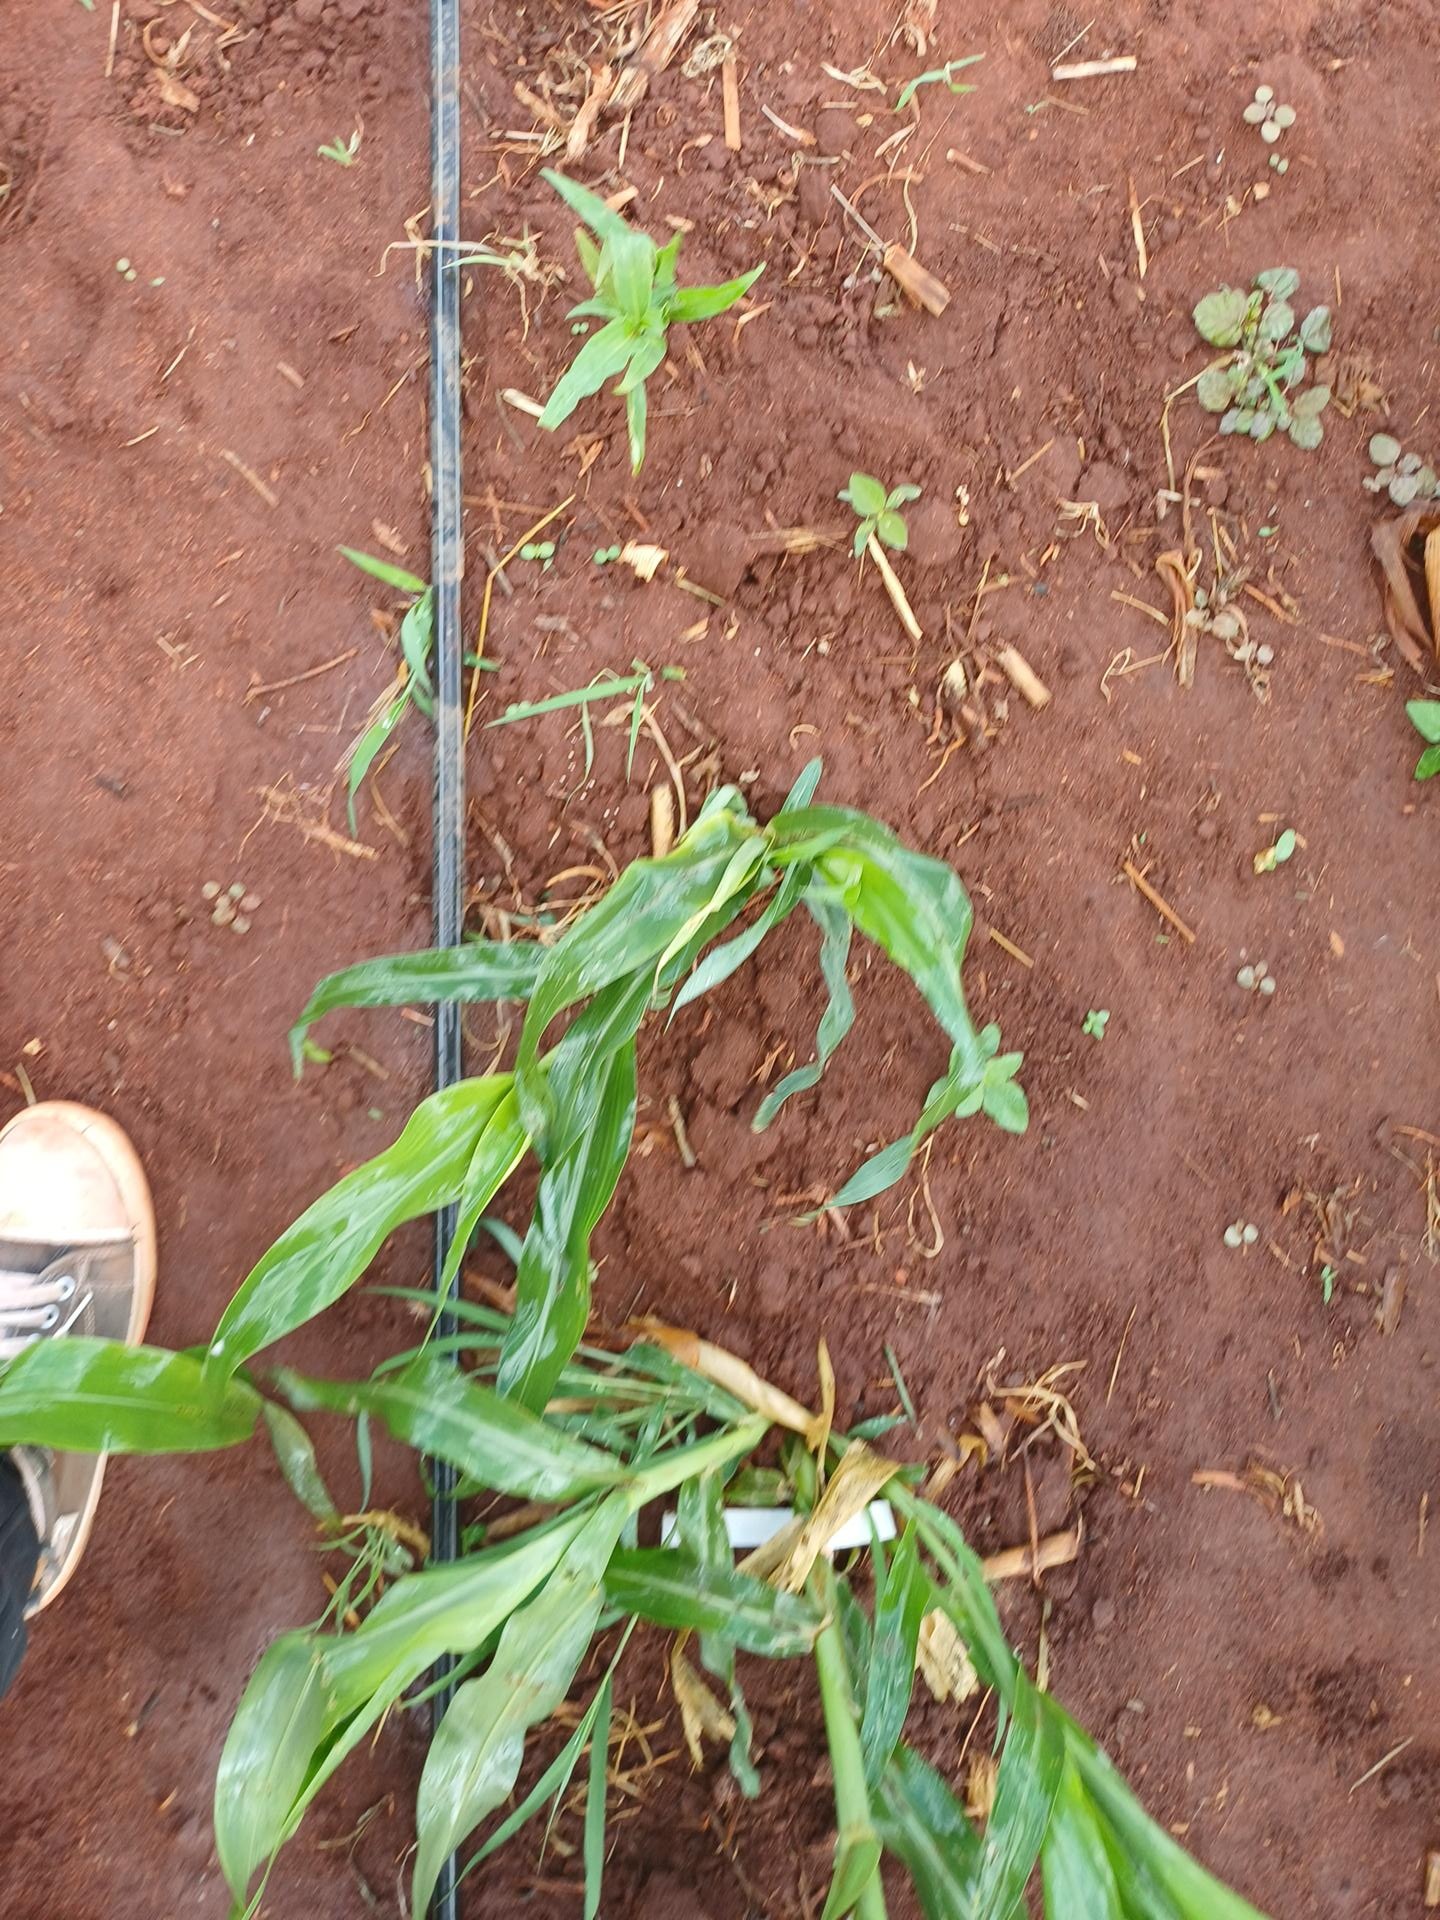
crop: sorghum
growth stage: vegetative
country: Kenya
